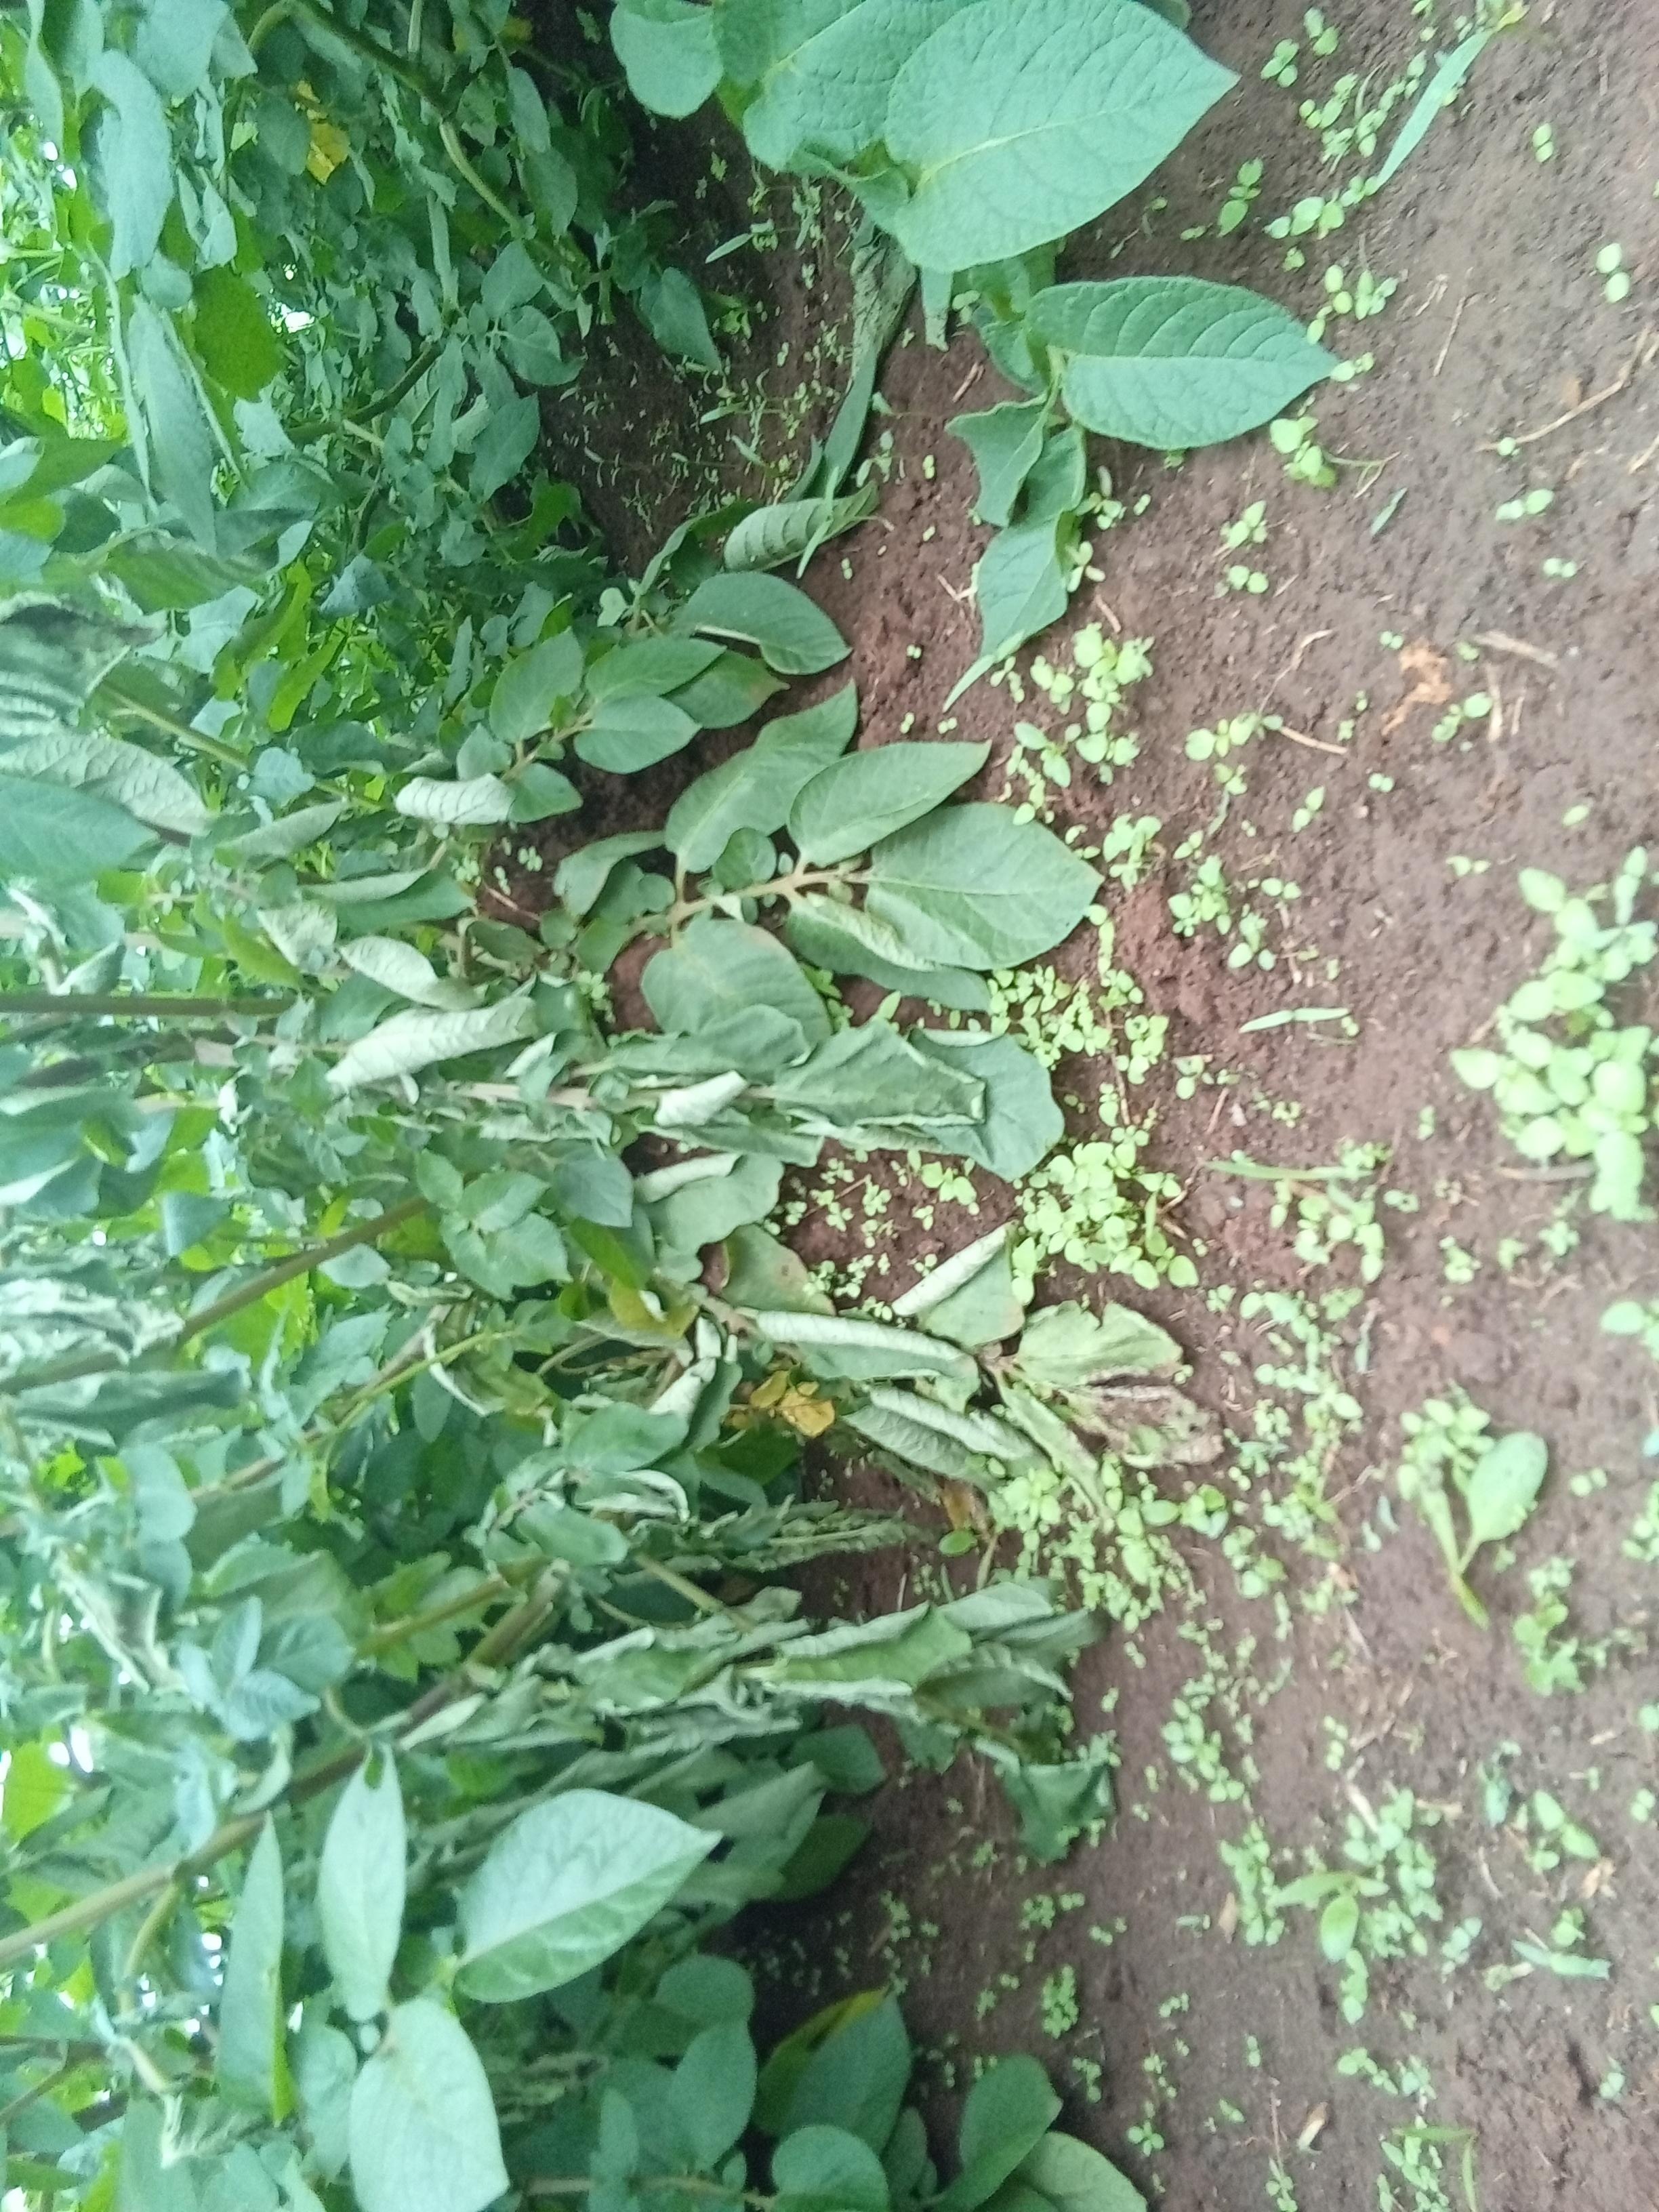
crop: potato
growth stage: flowering
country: Kenya
